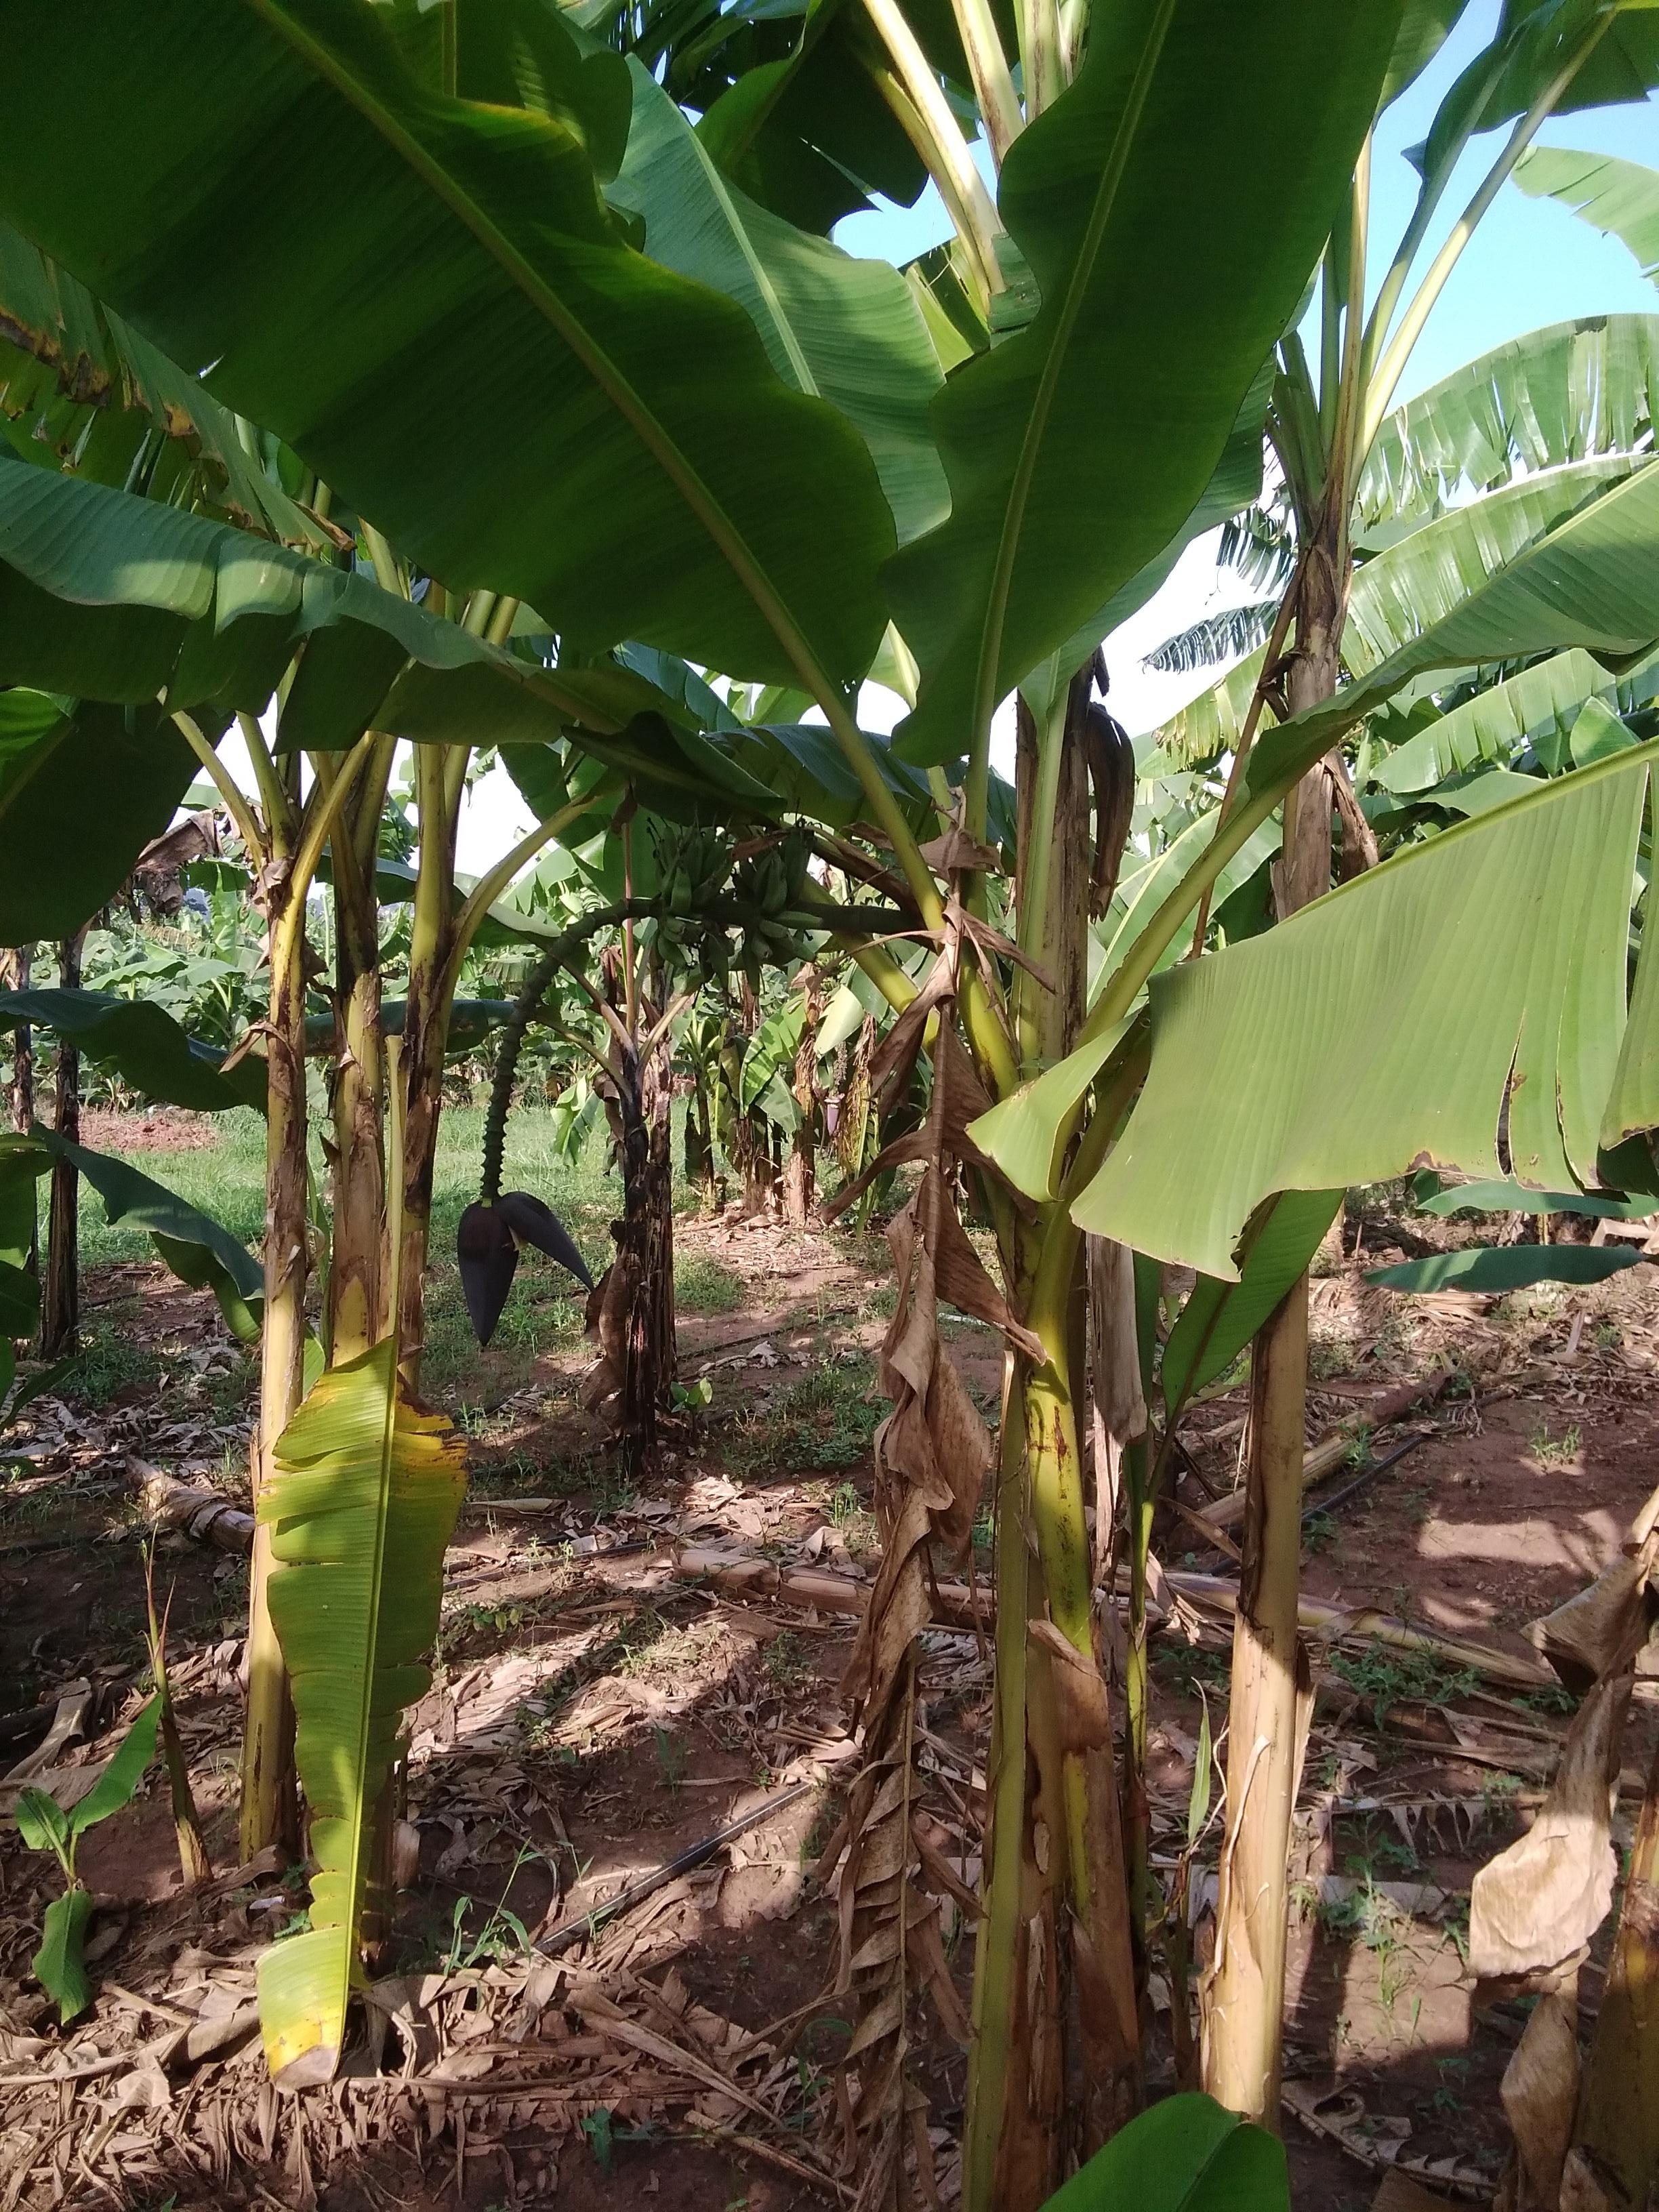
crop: banana
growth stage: vegetative
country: Tanzania
